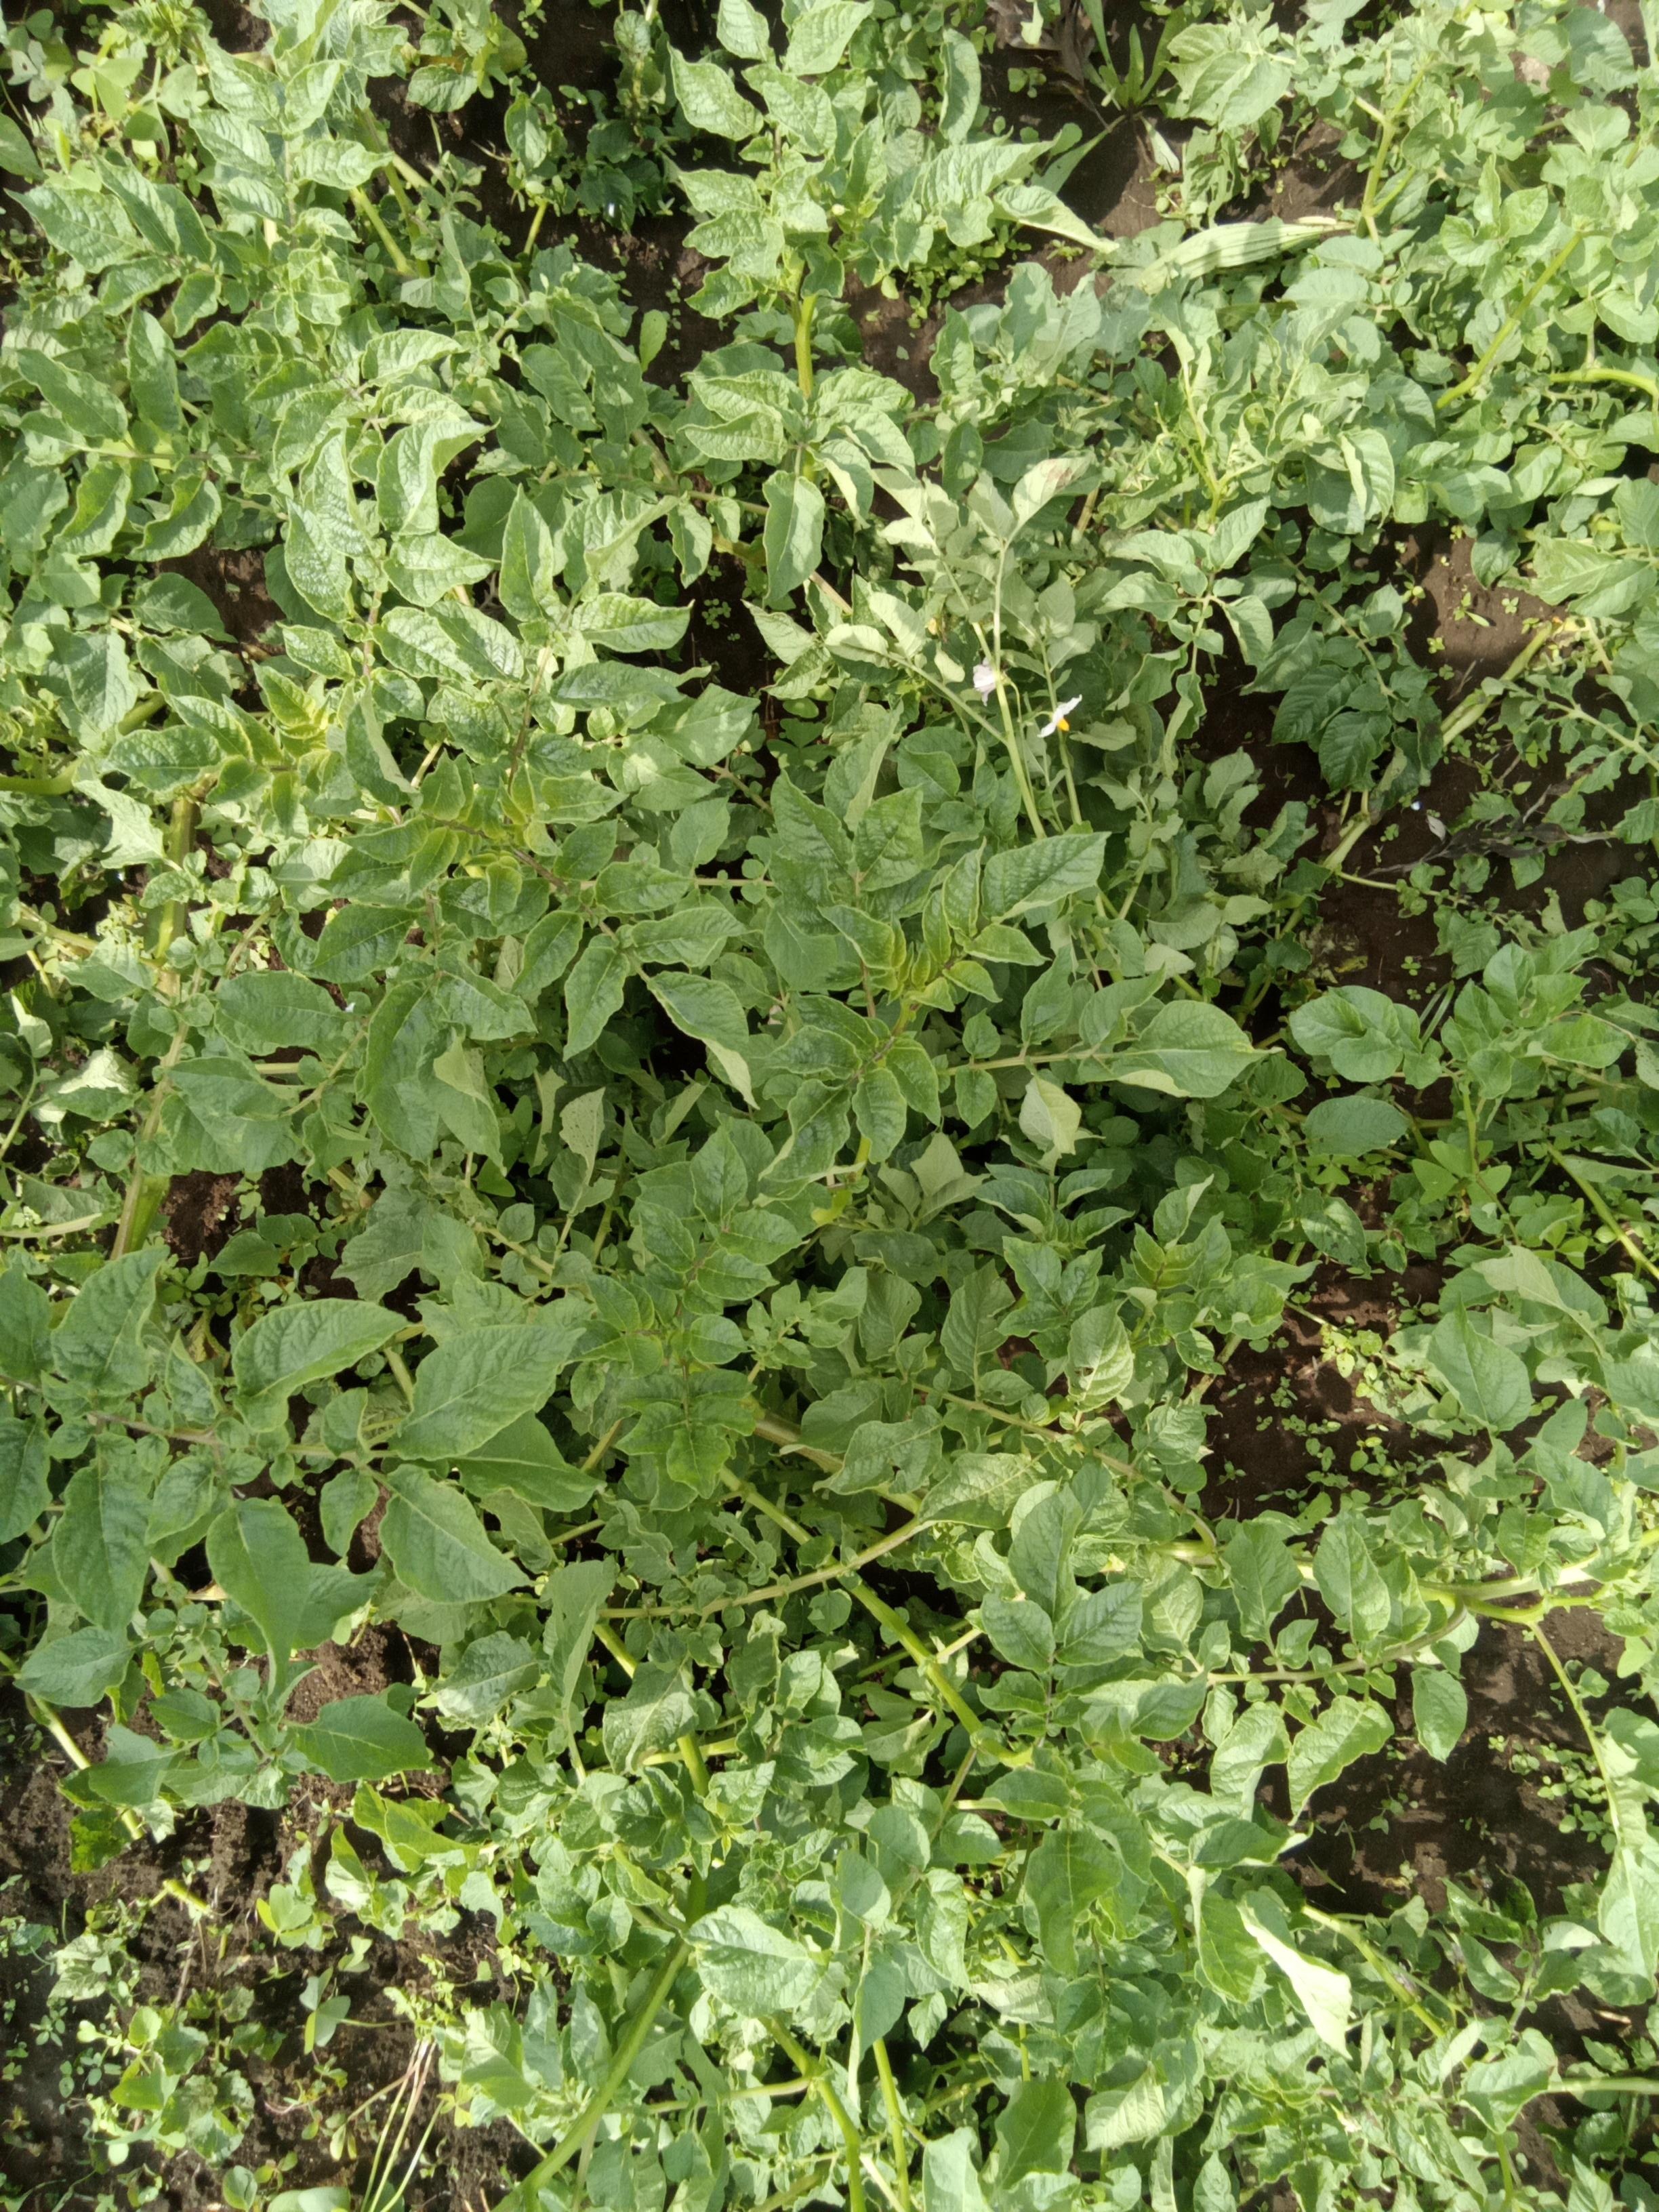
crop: potato
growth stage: flowering
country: Kenya
